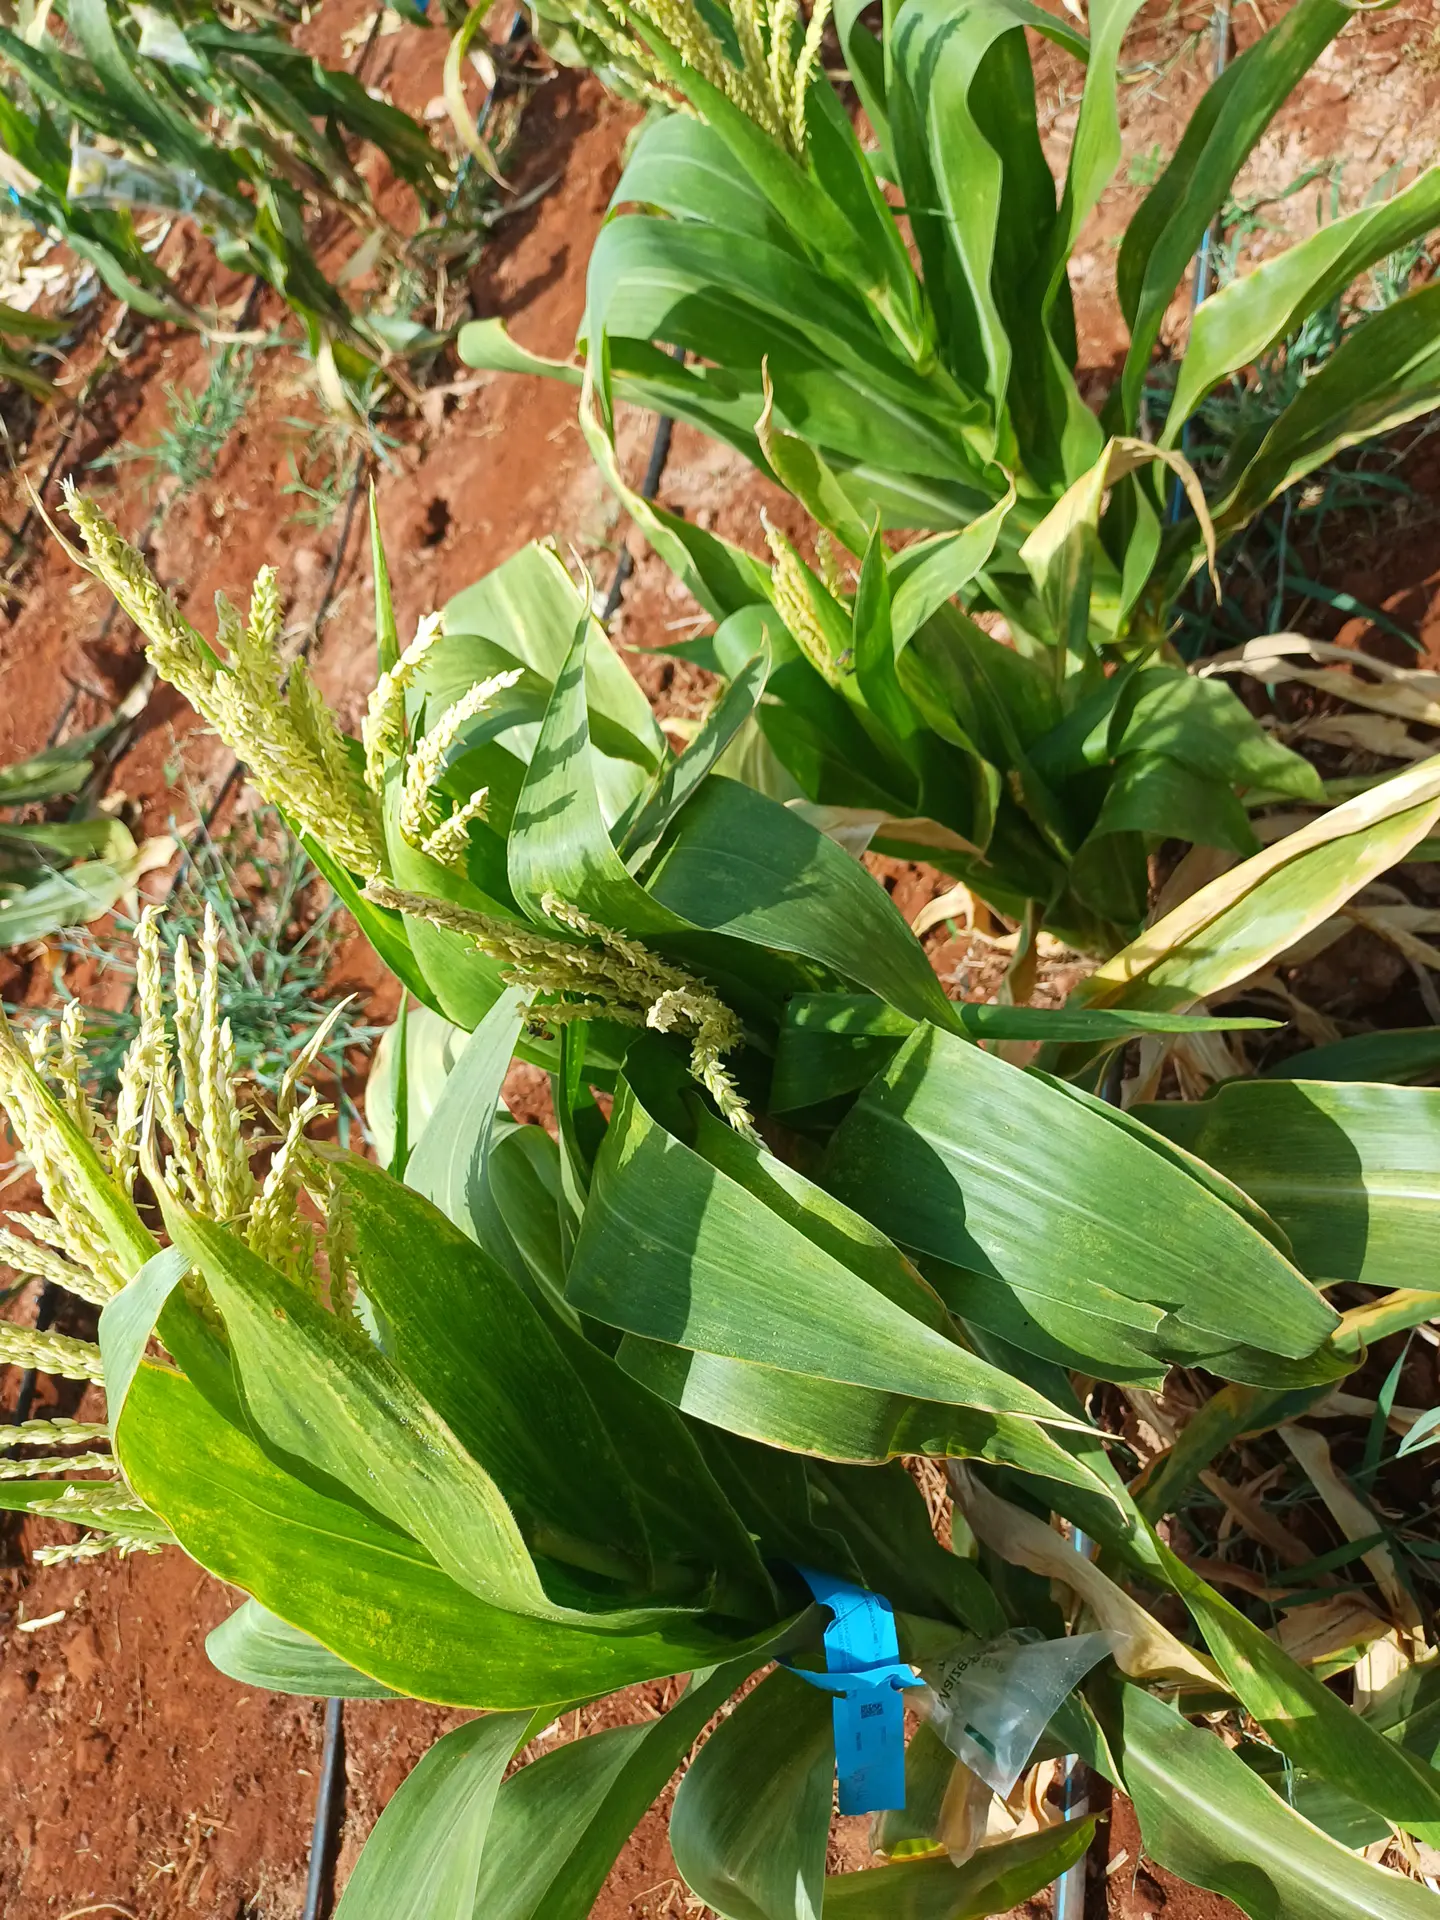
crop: maize
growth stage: flowering
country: Kenya
